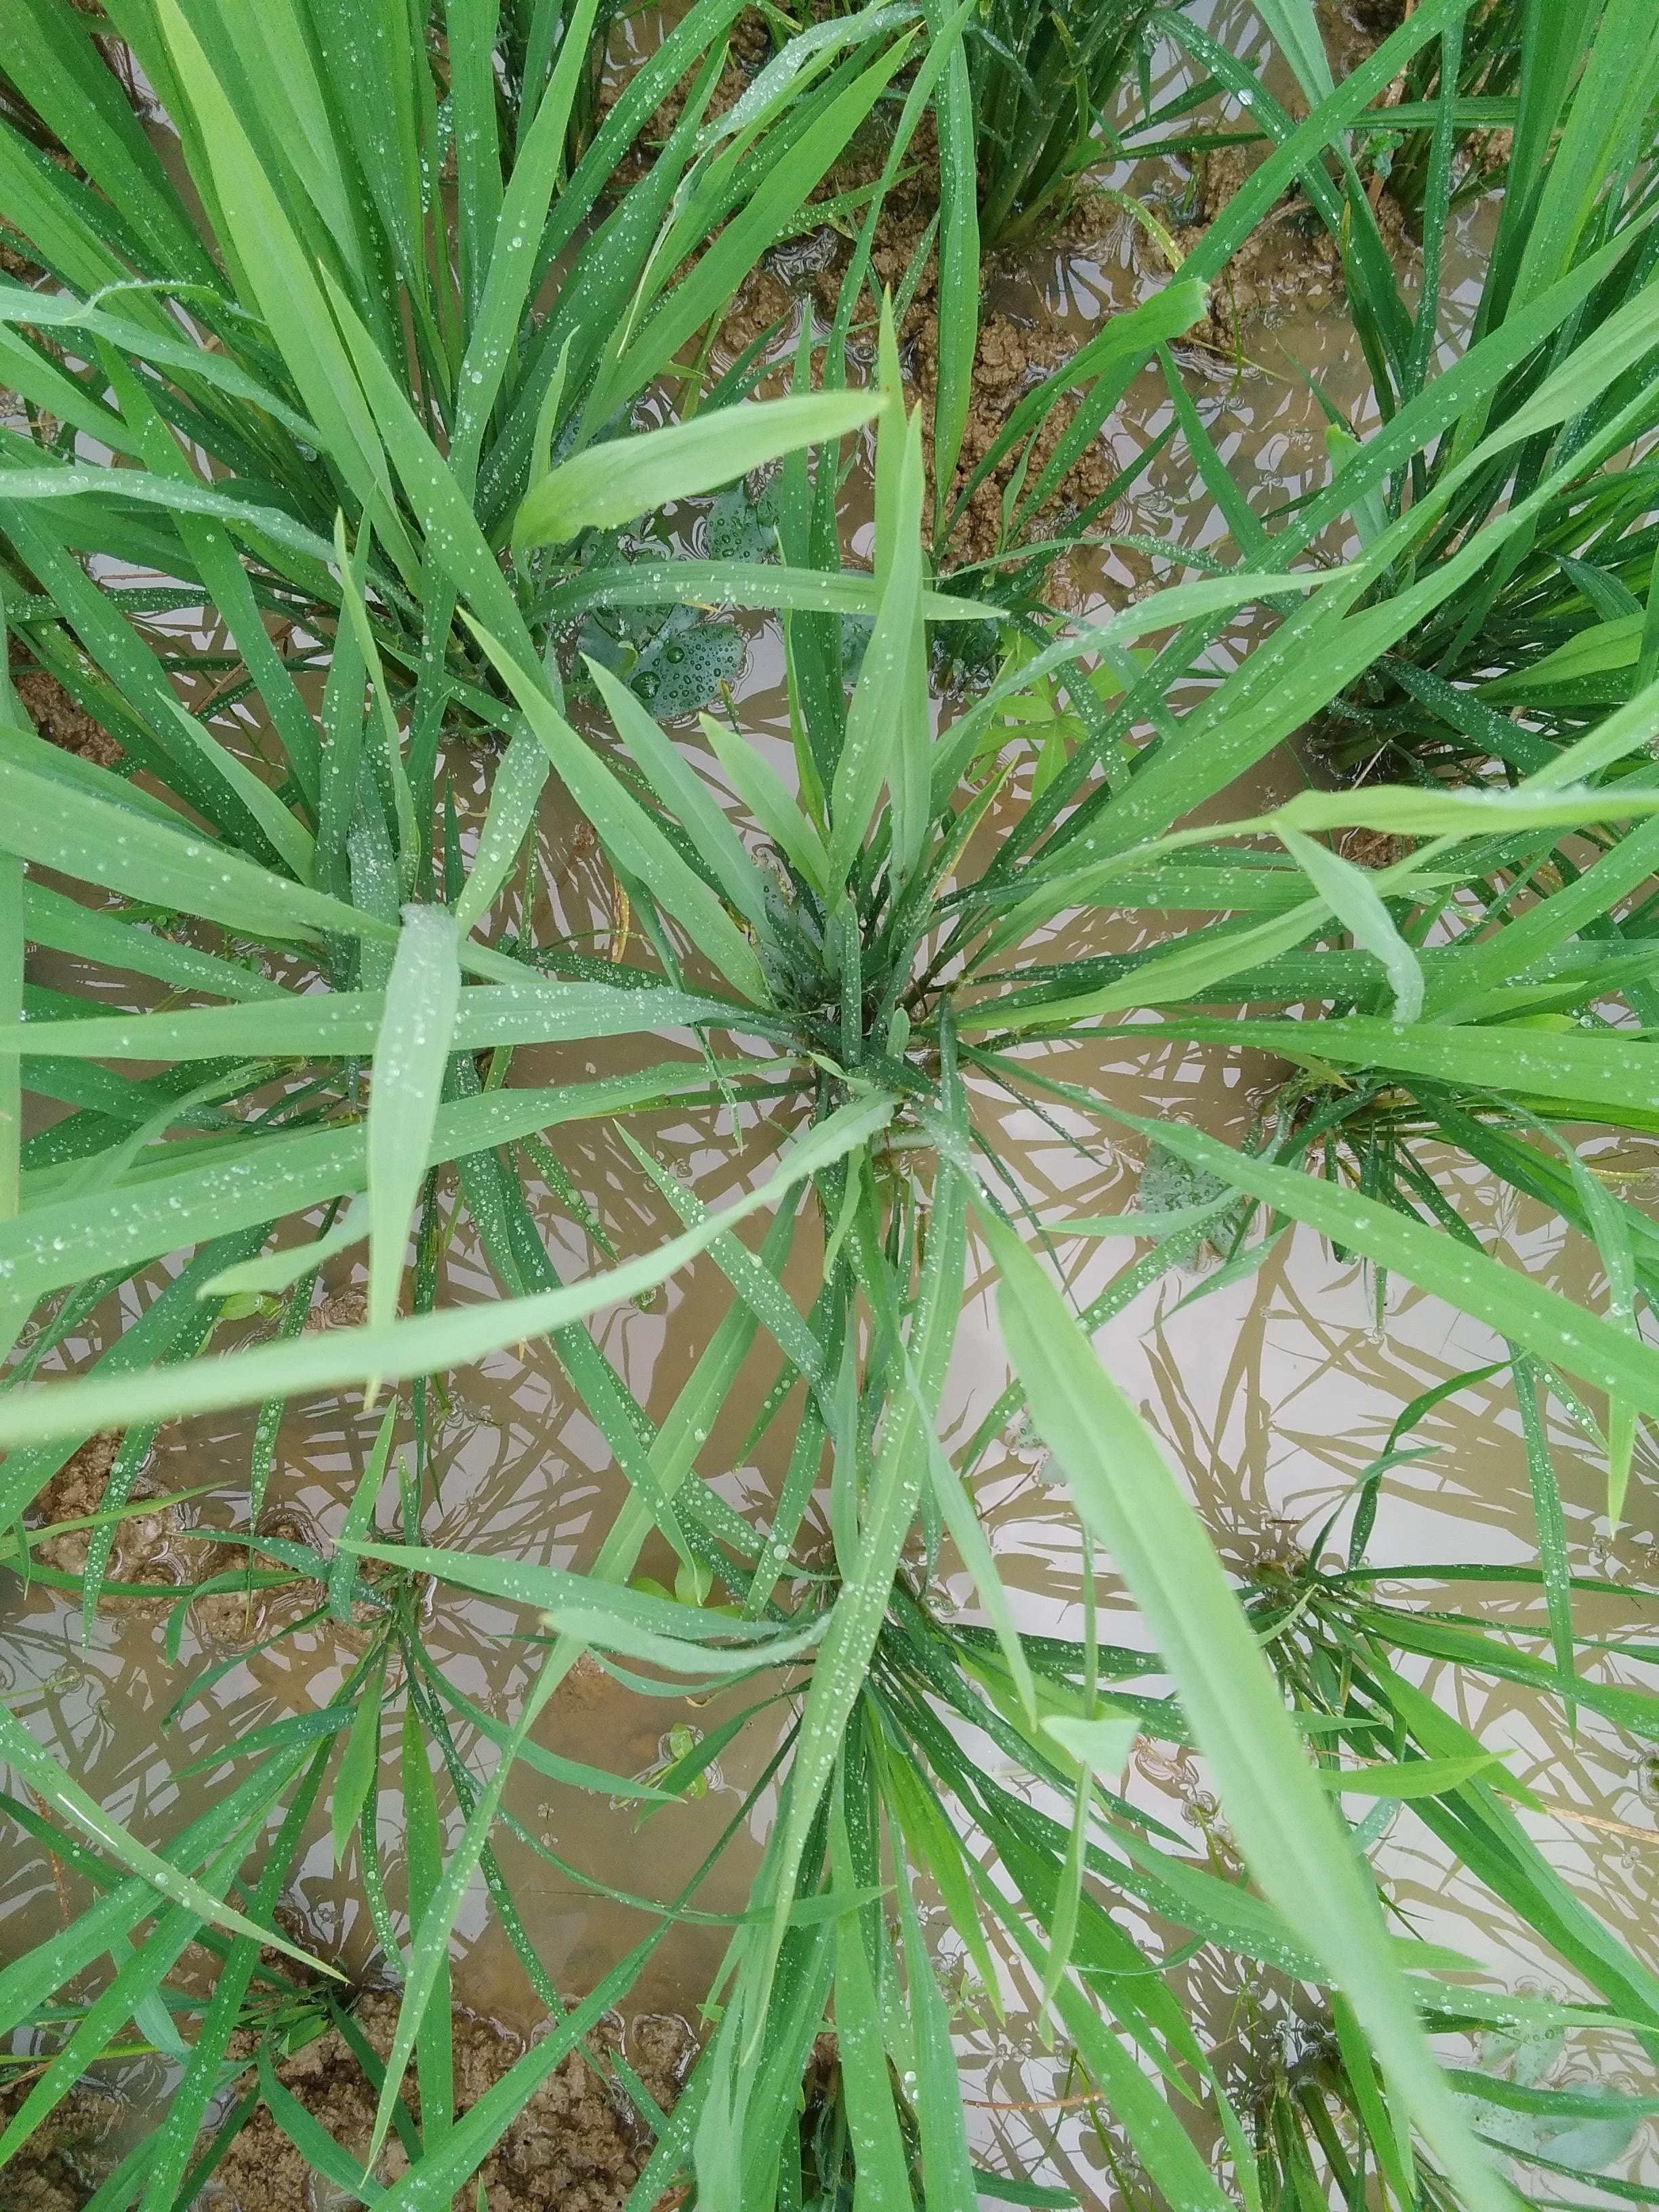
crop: rice
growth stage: vegetative
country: Nigeria
